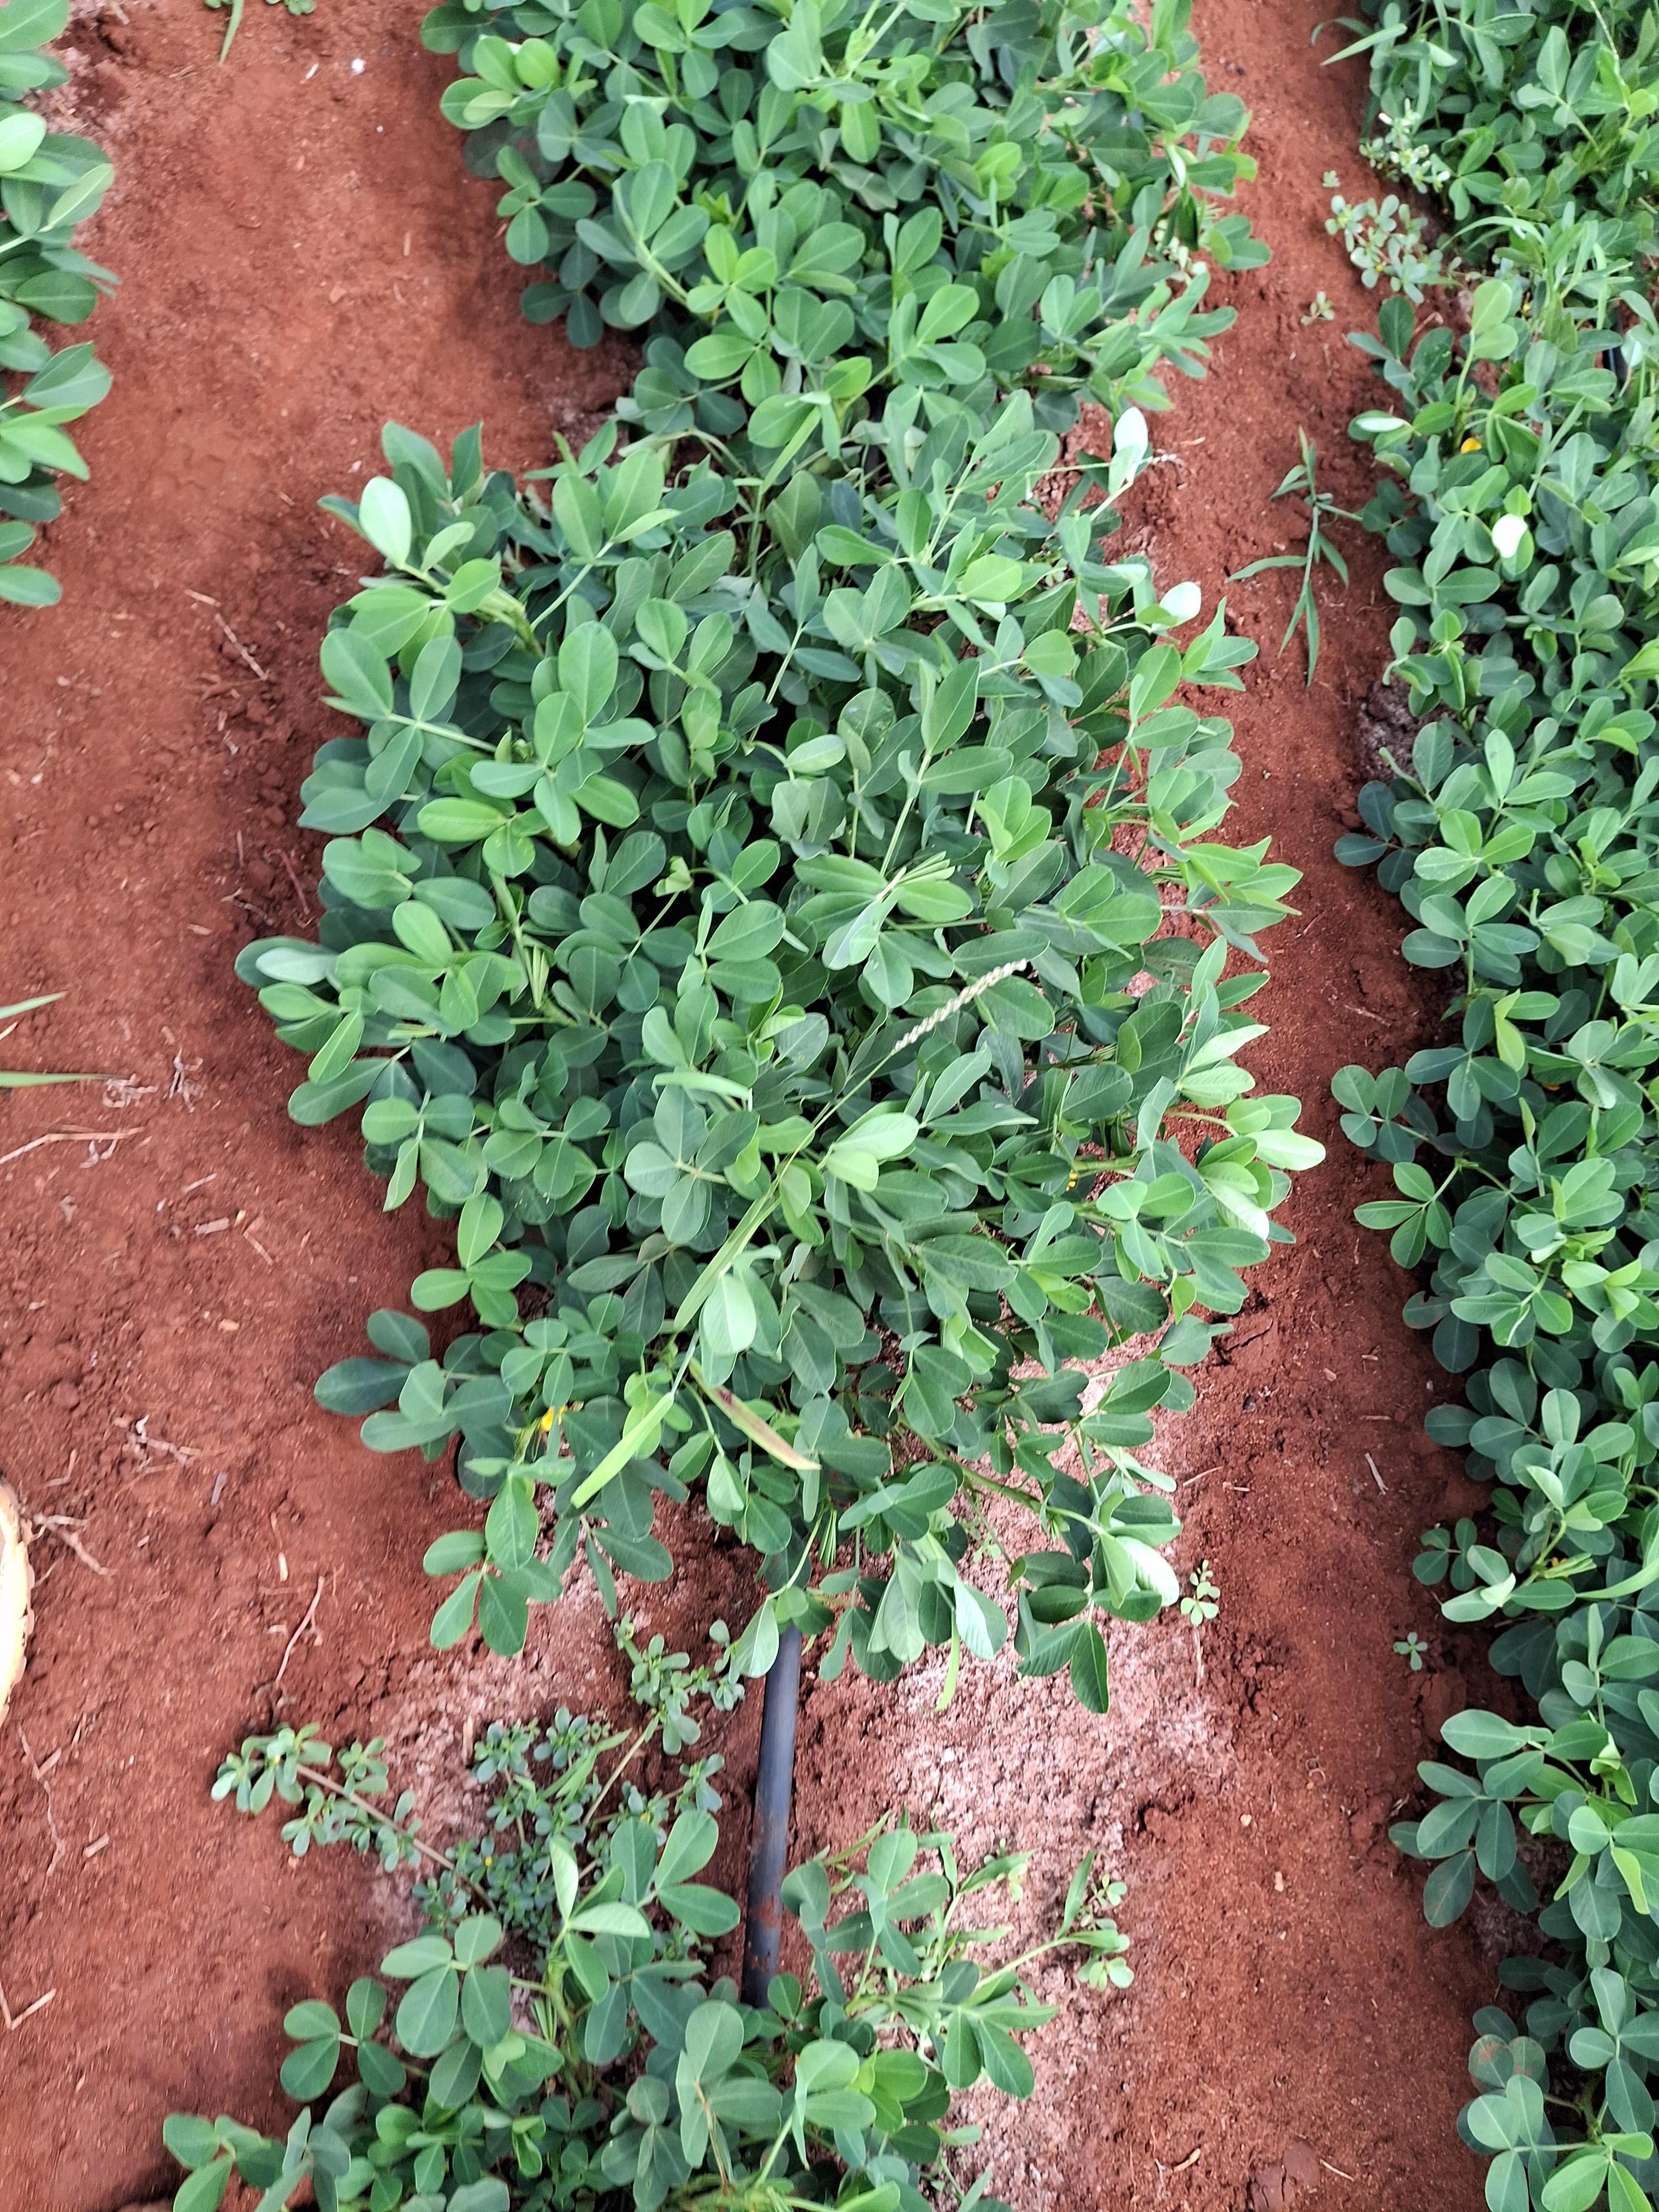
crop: groundnut
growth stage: flowering
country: Kenya
